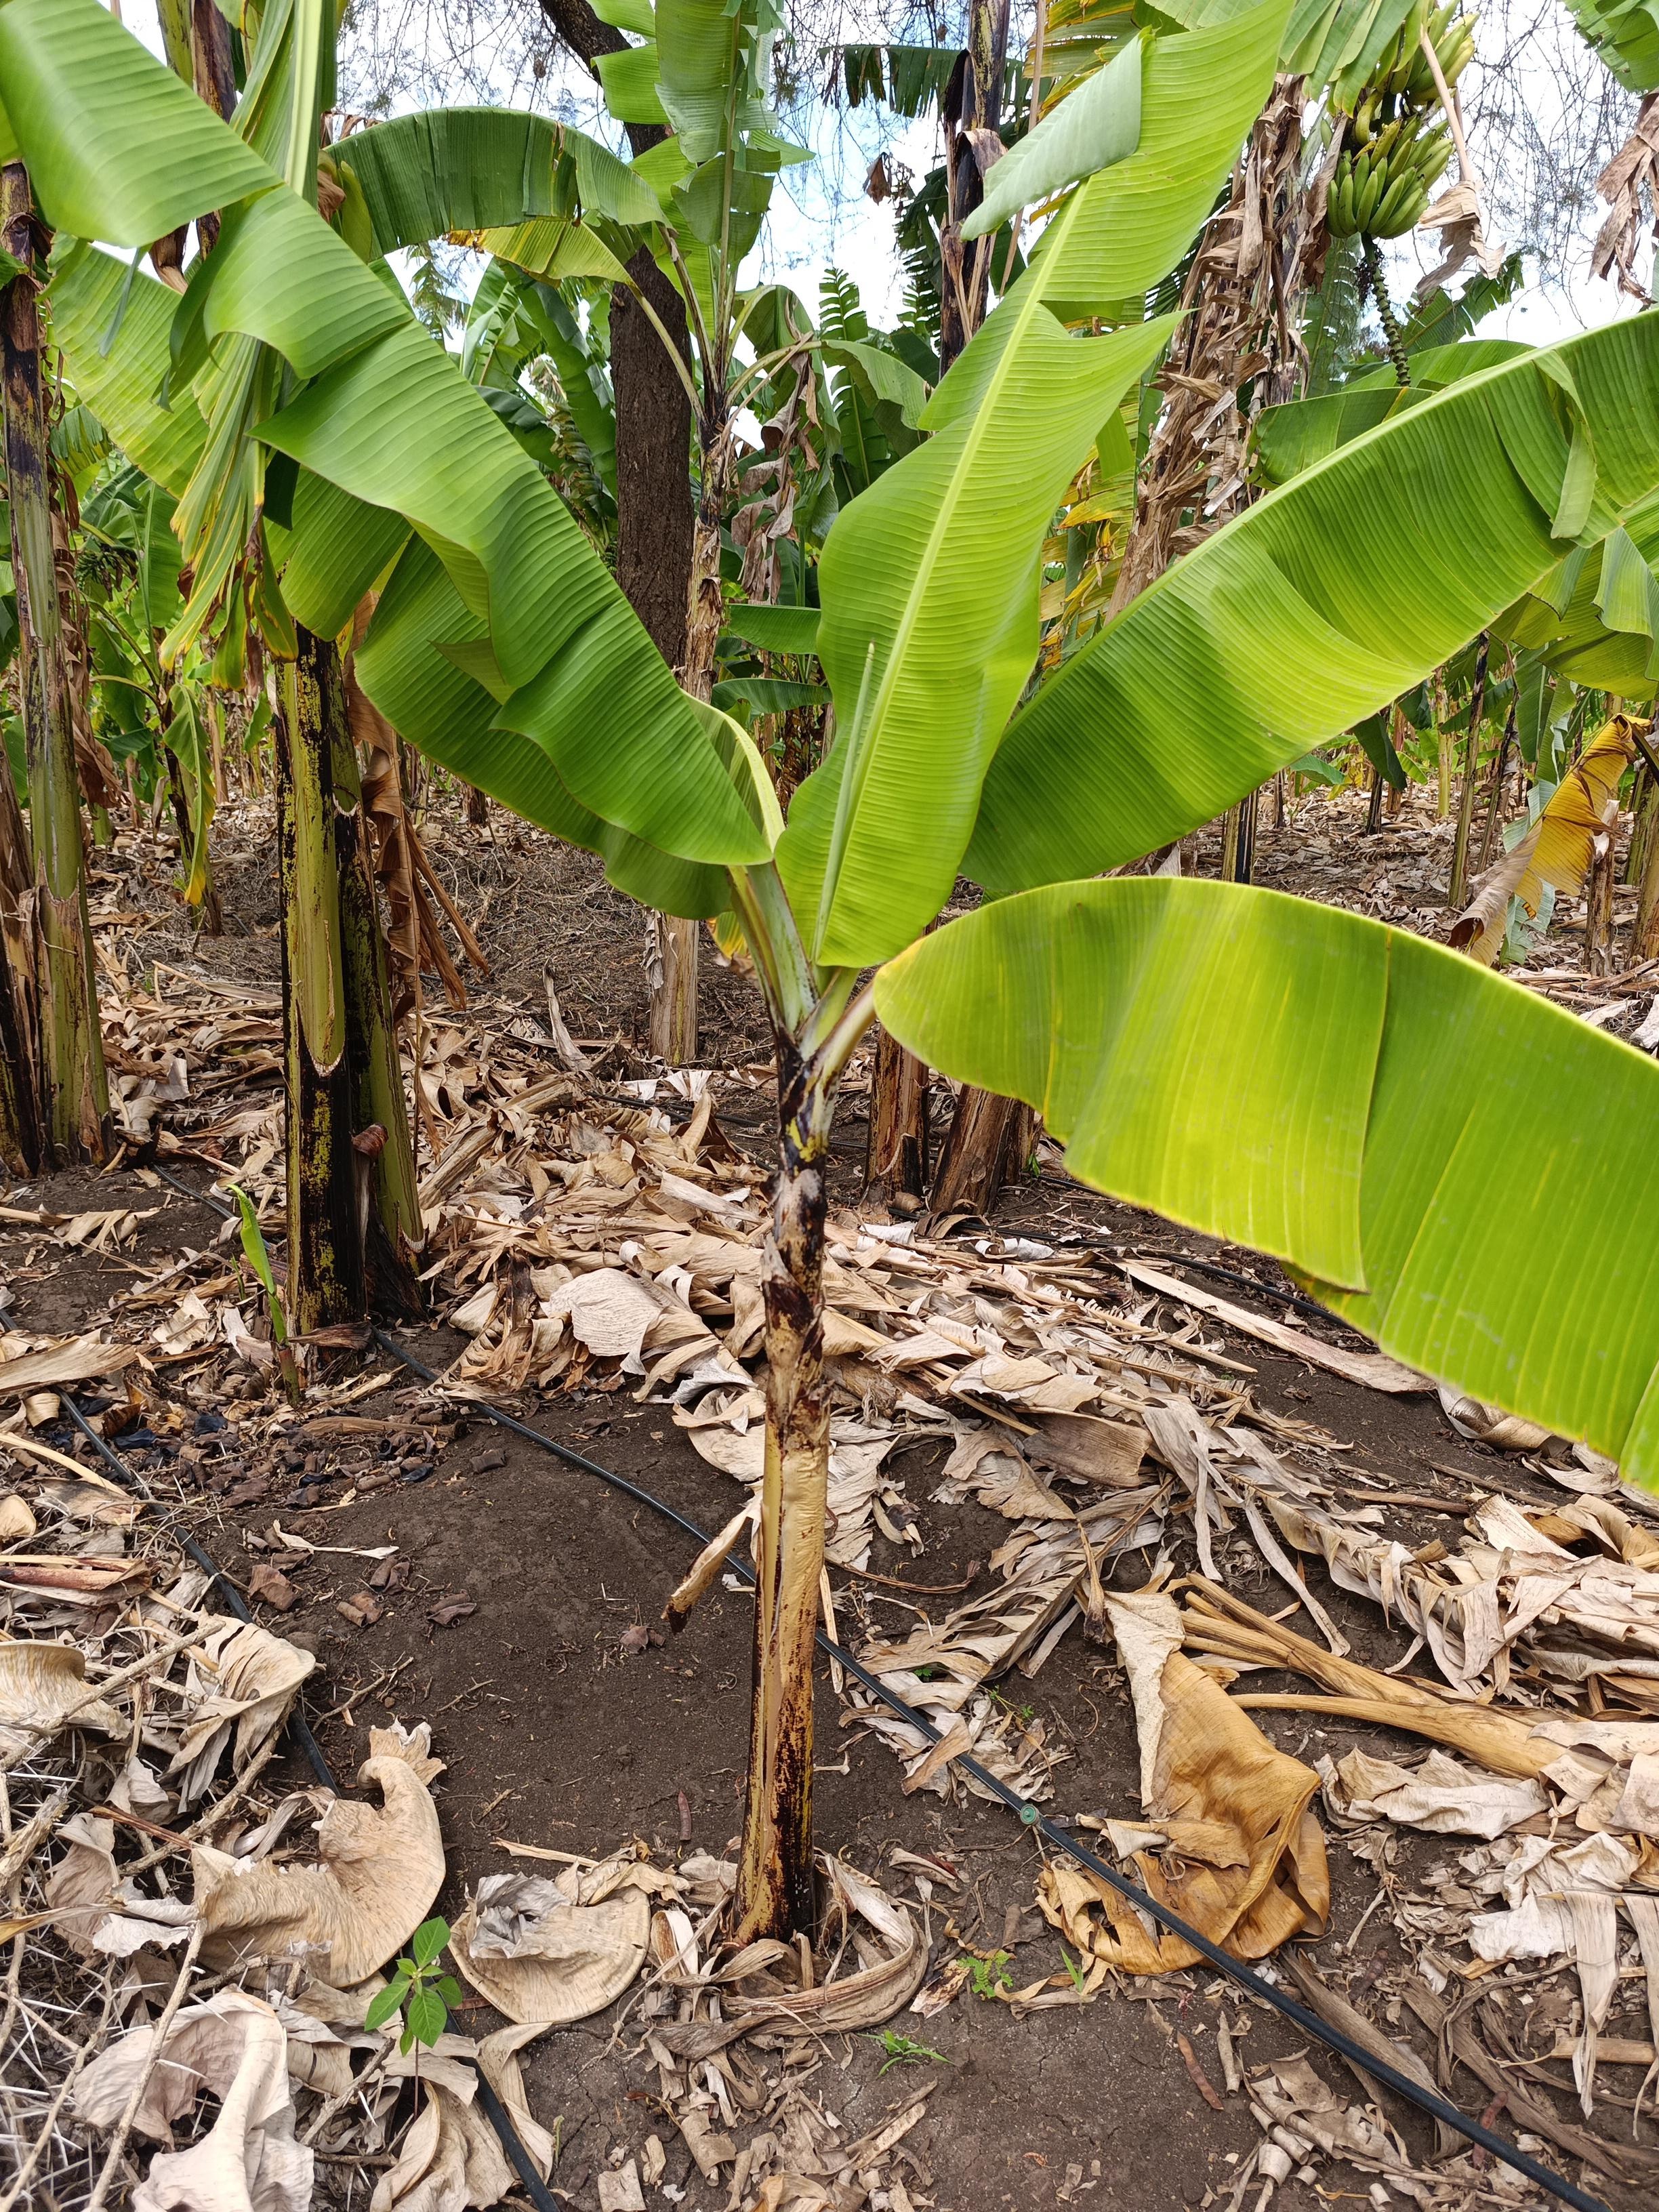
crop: banana
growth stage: vegetative
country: Tanzania
